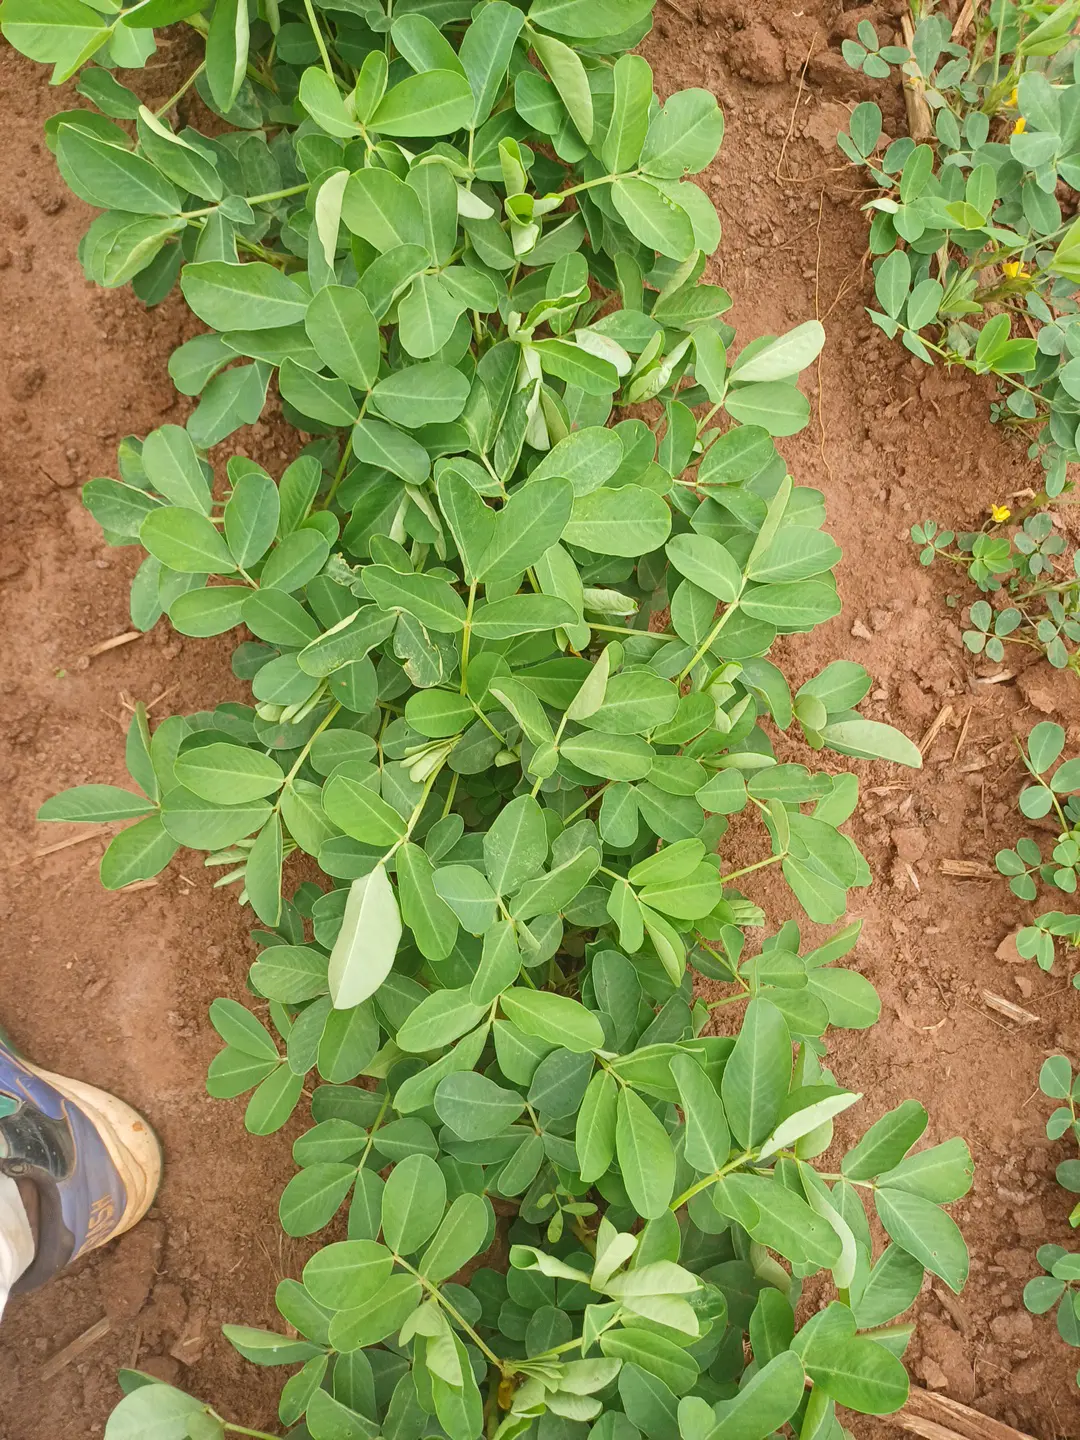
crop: groundnut
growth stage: flowering
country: Kenya
